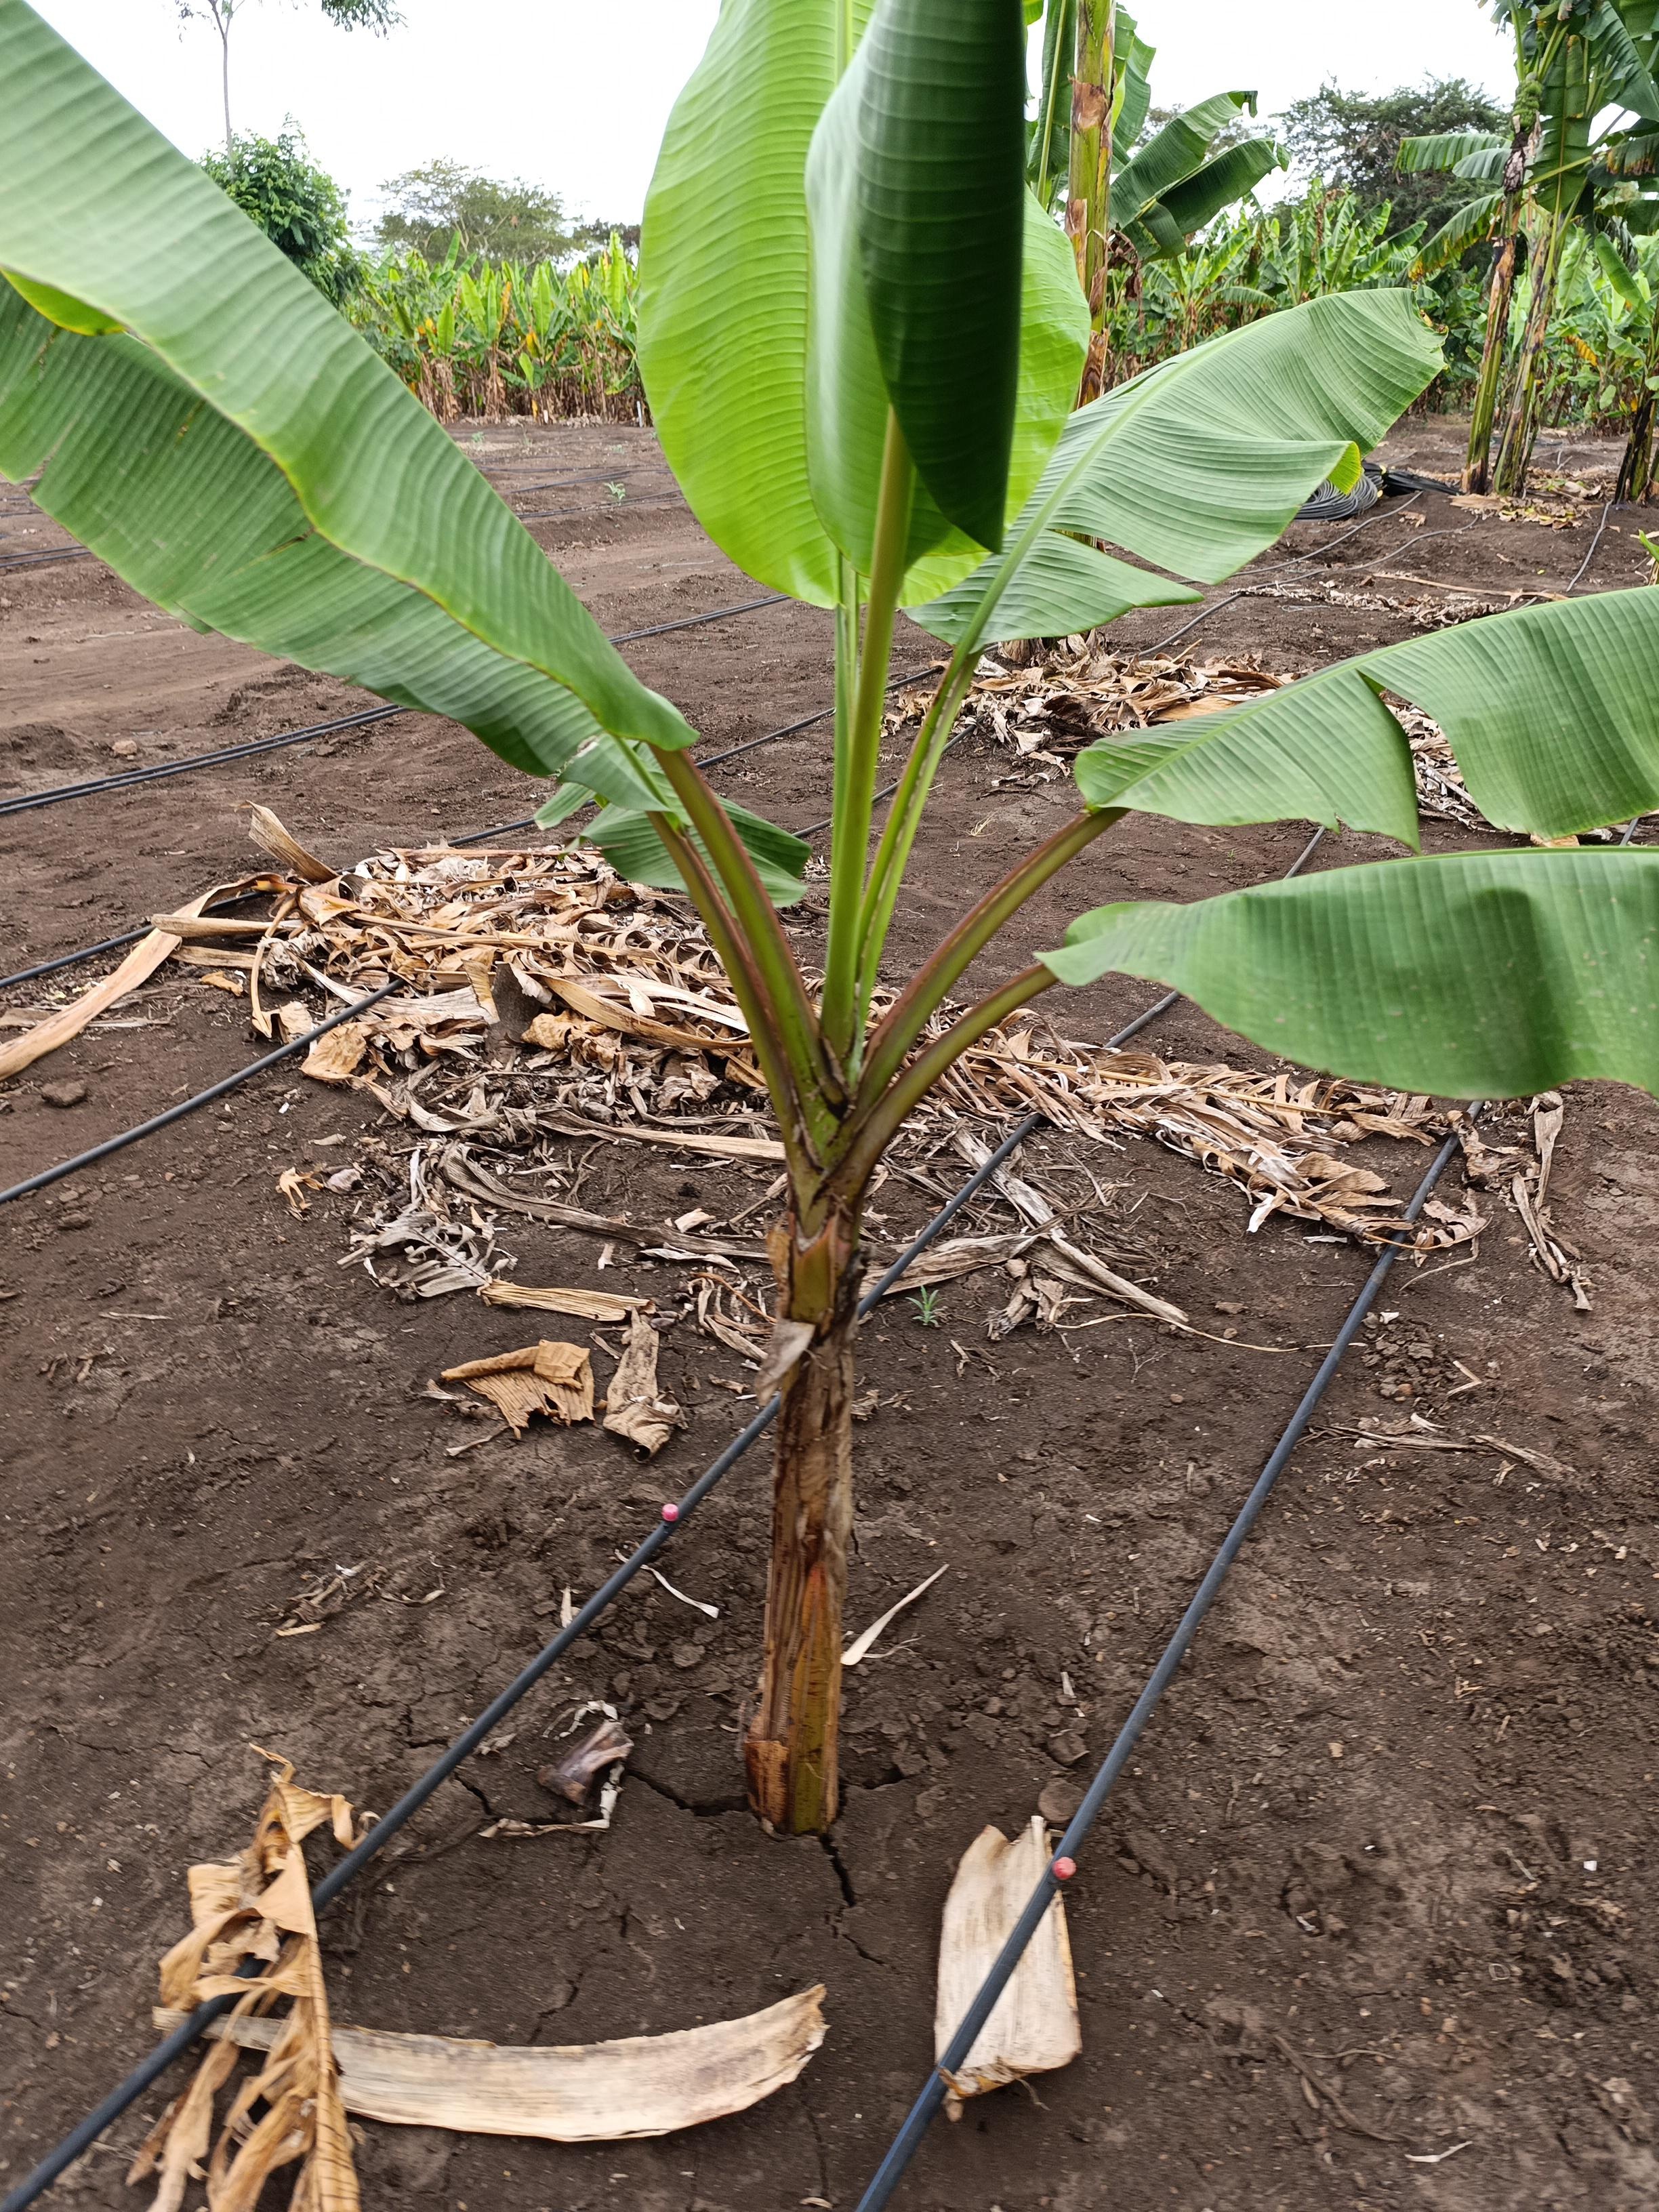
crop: banana
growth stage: vegetative
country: Tanzania
